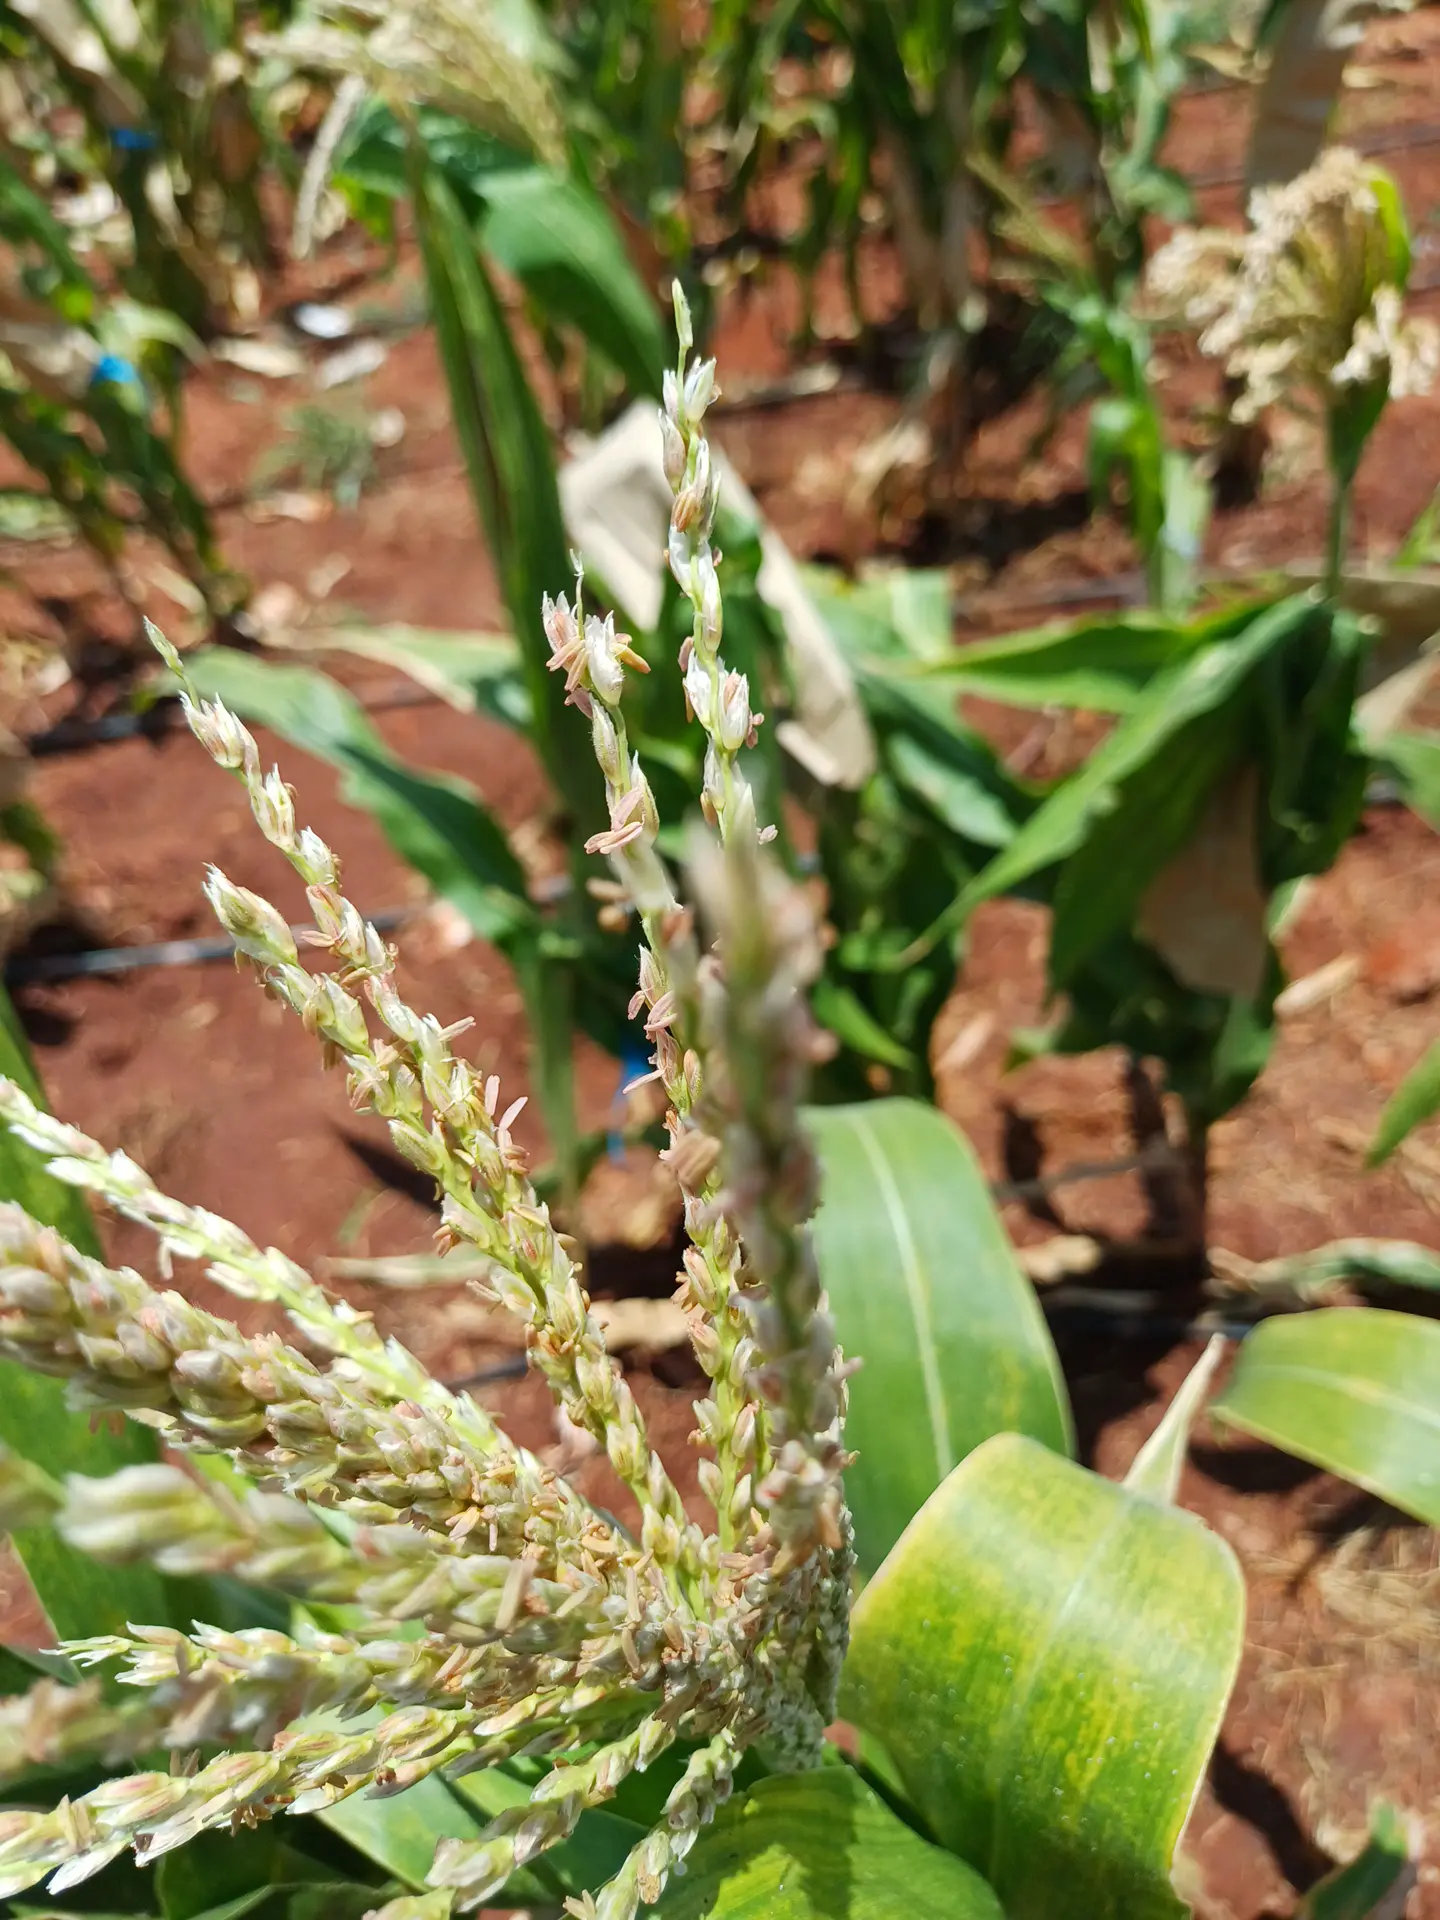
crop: maize
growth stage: flowering
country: Kenya
